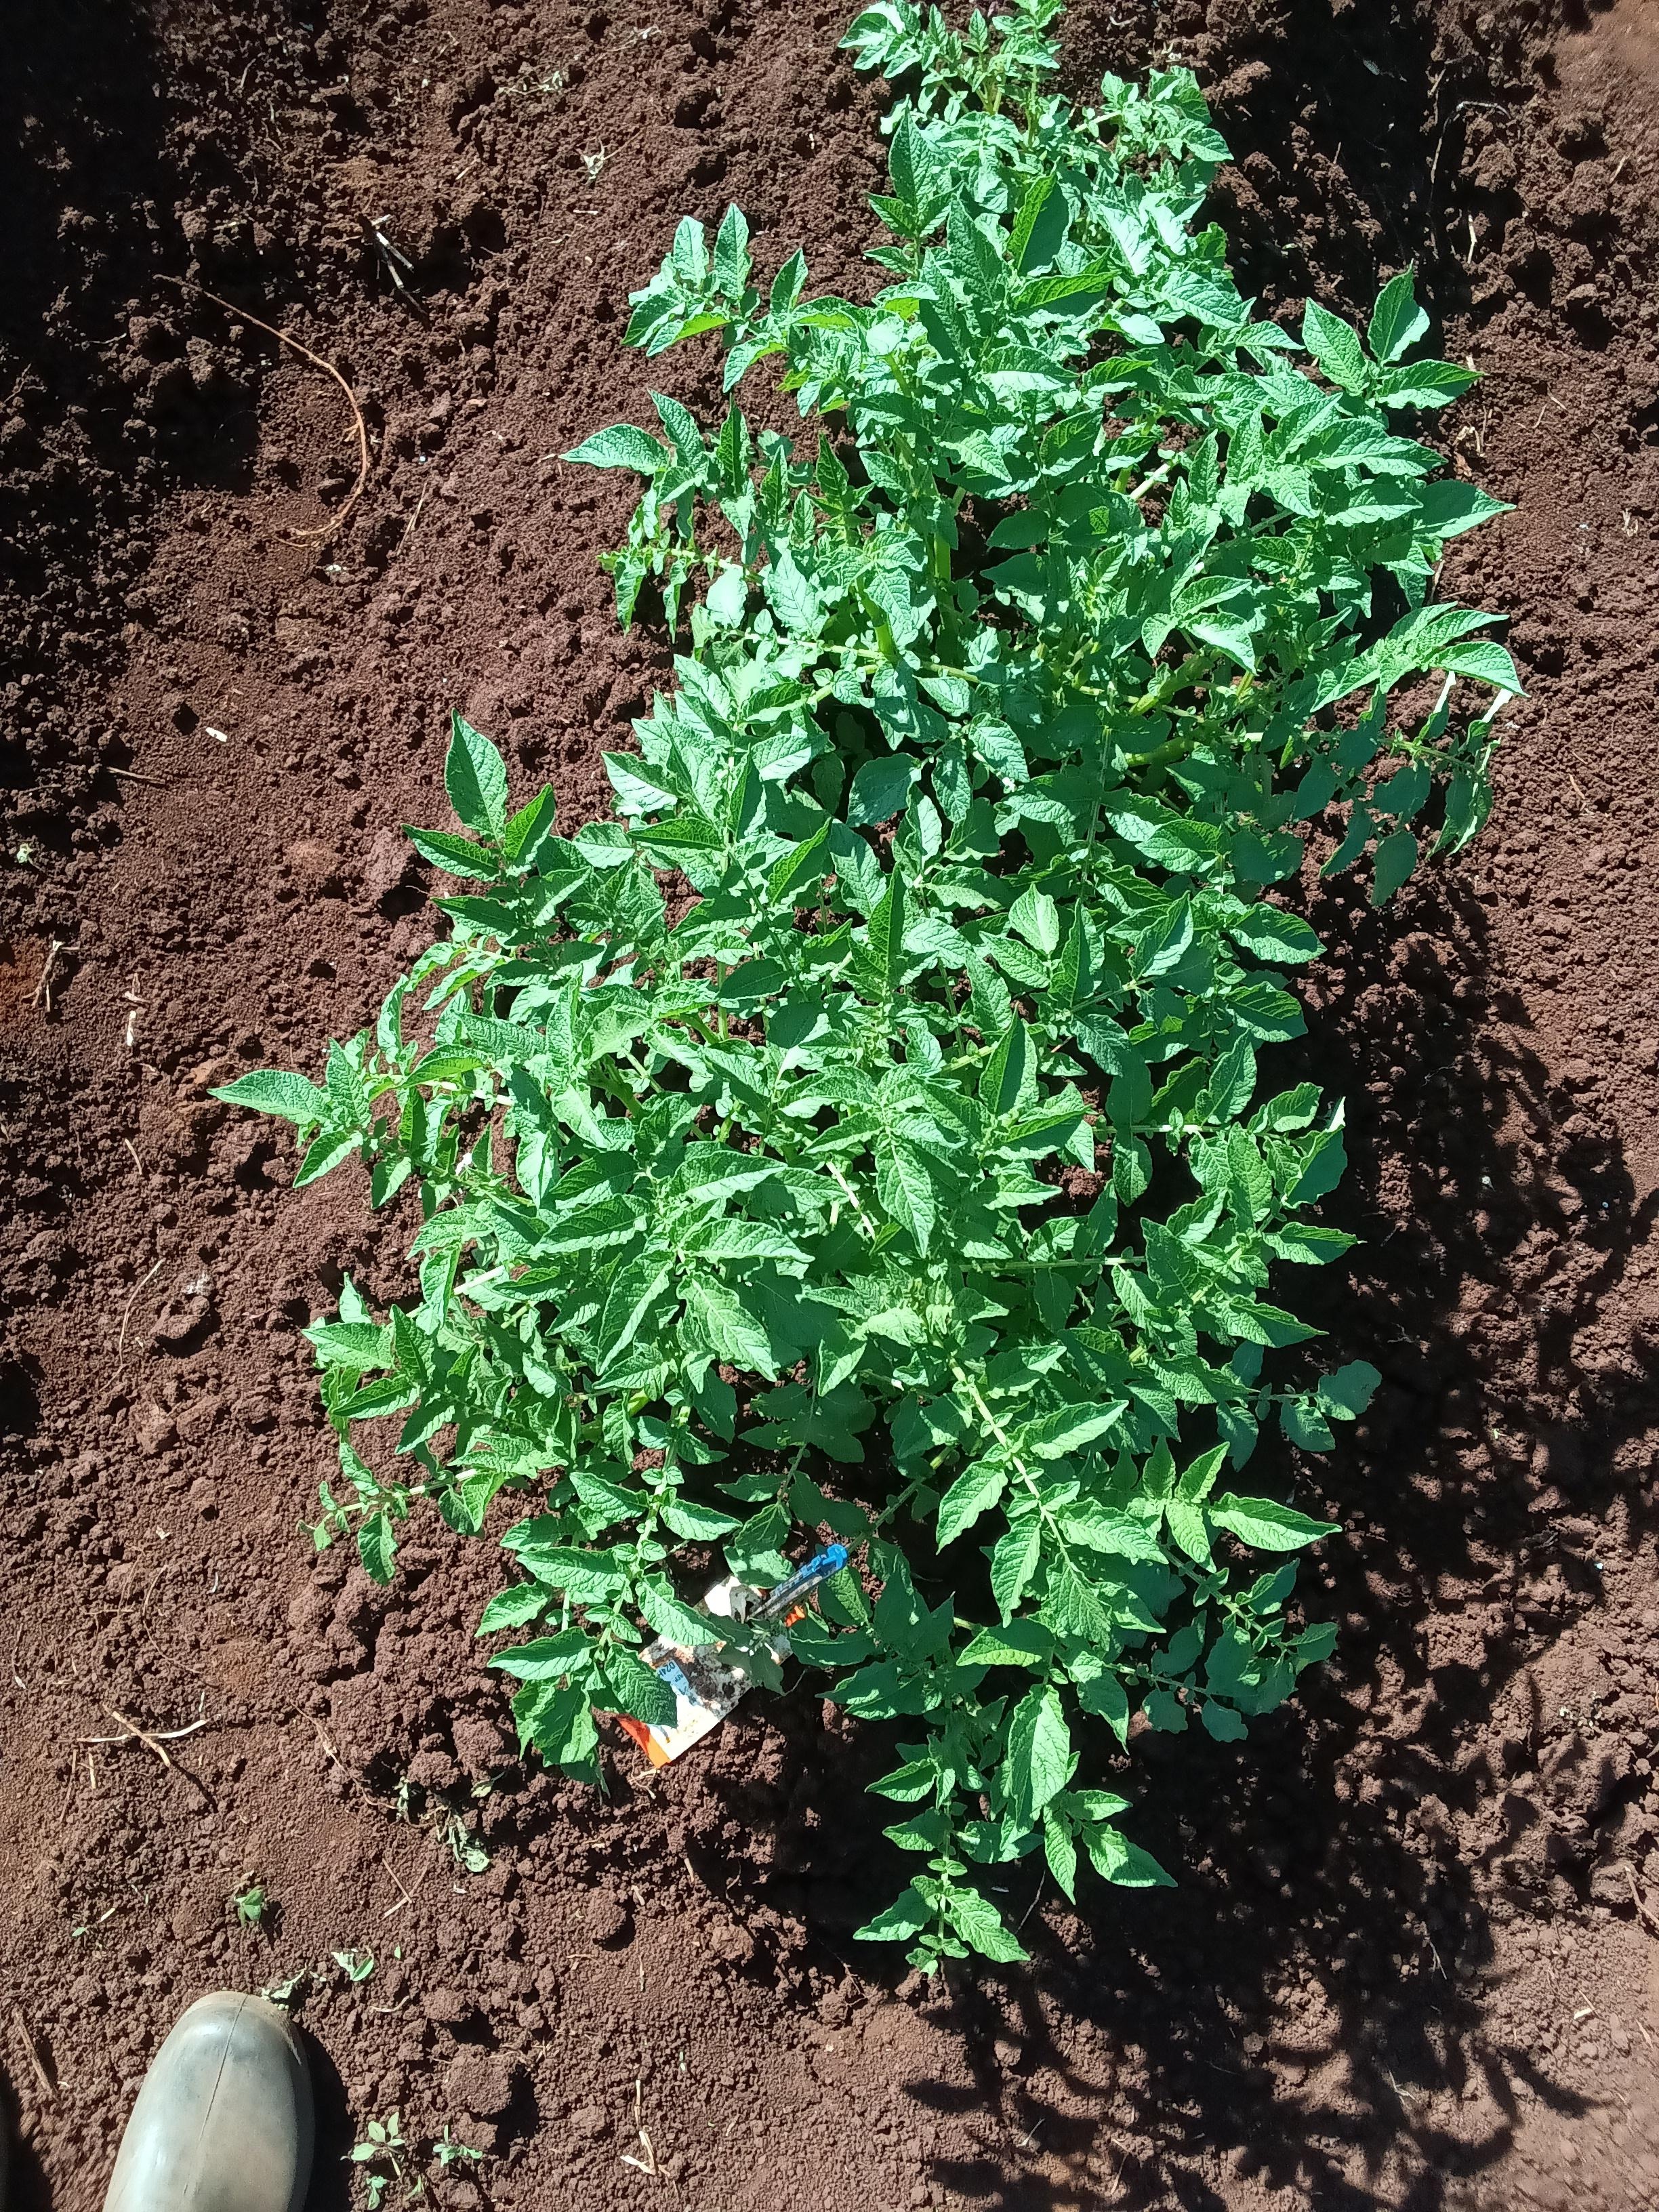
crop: potato
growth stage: vegetative
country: Kenya
